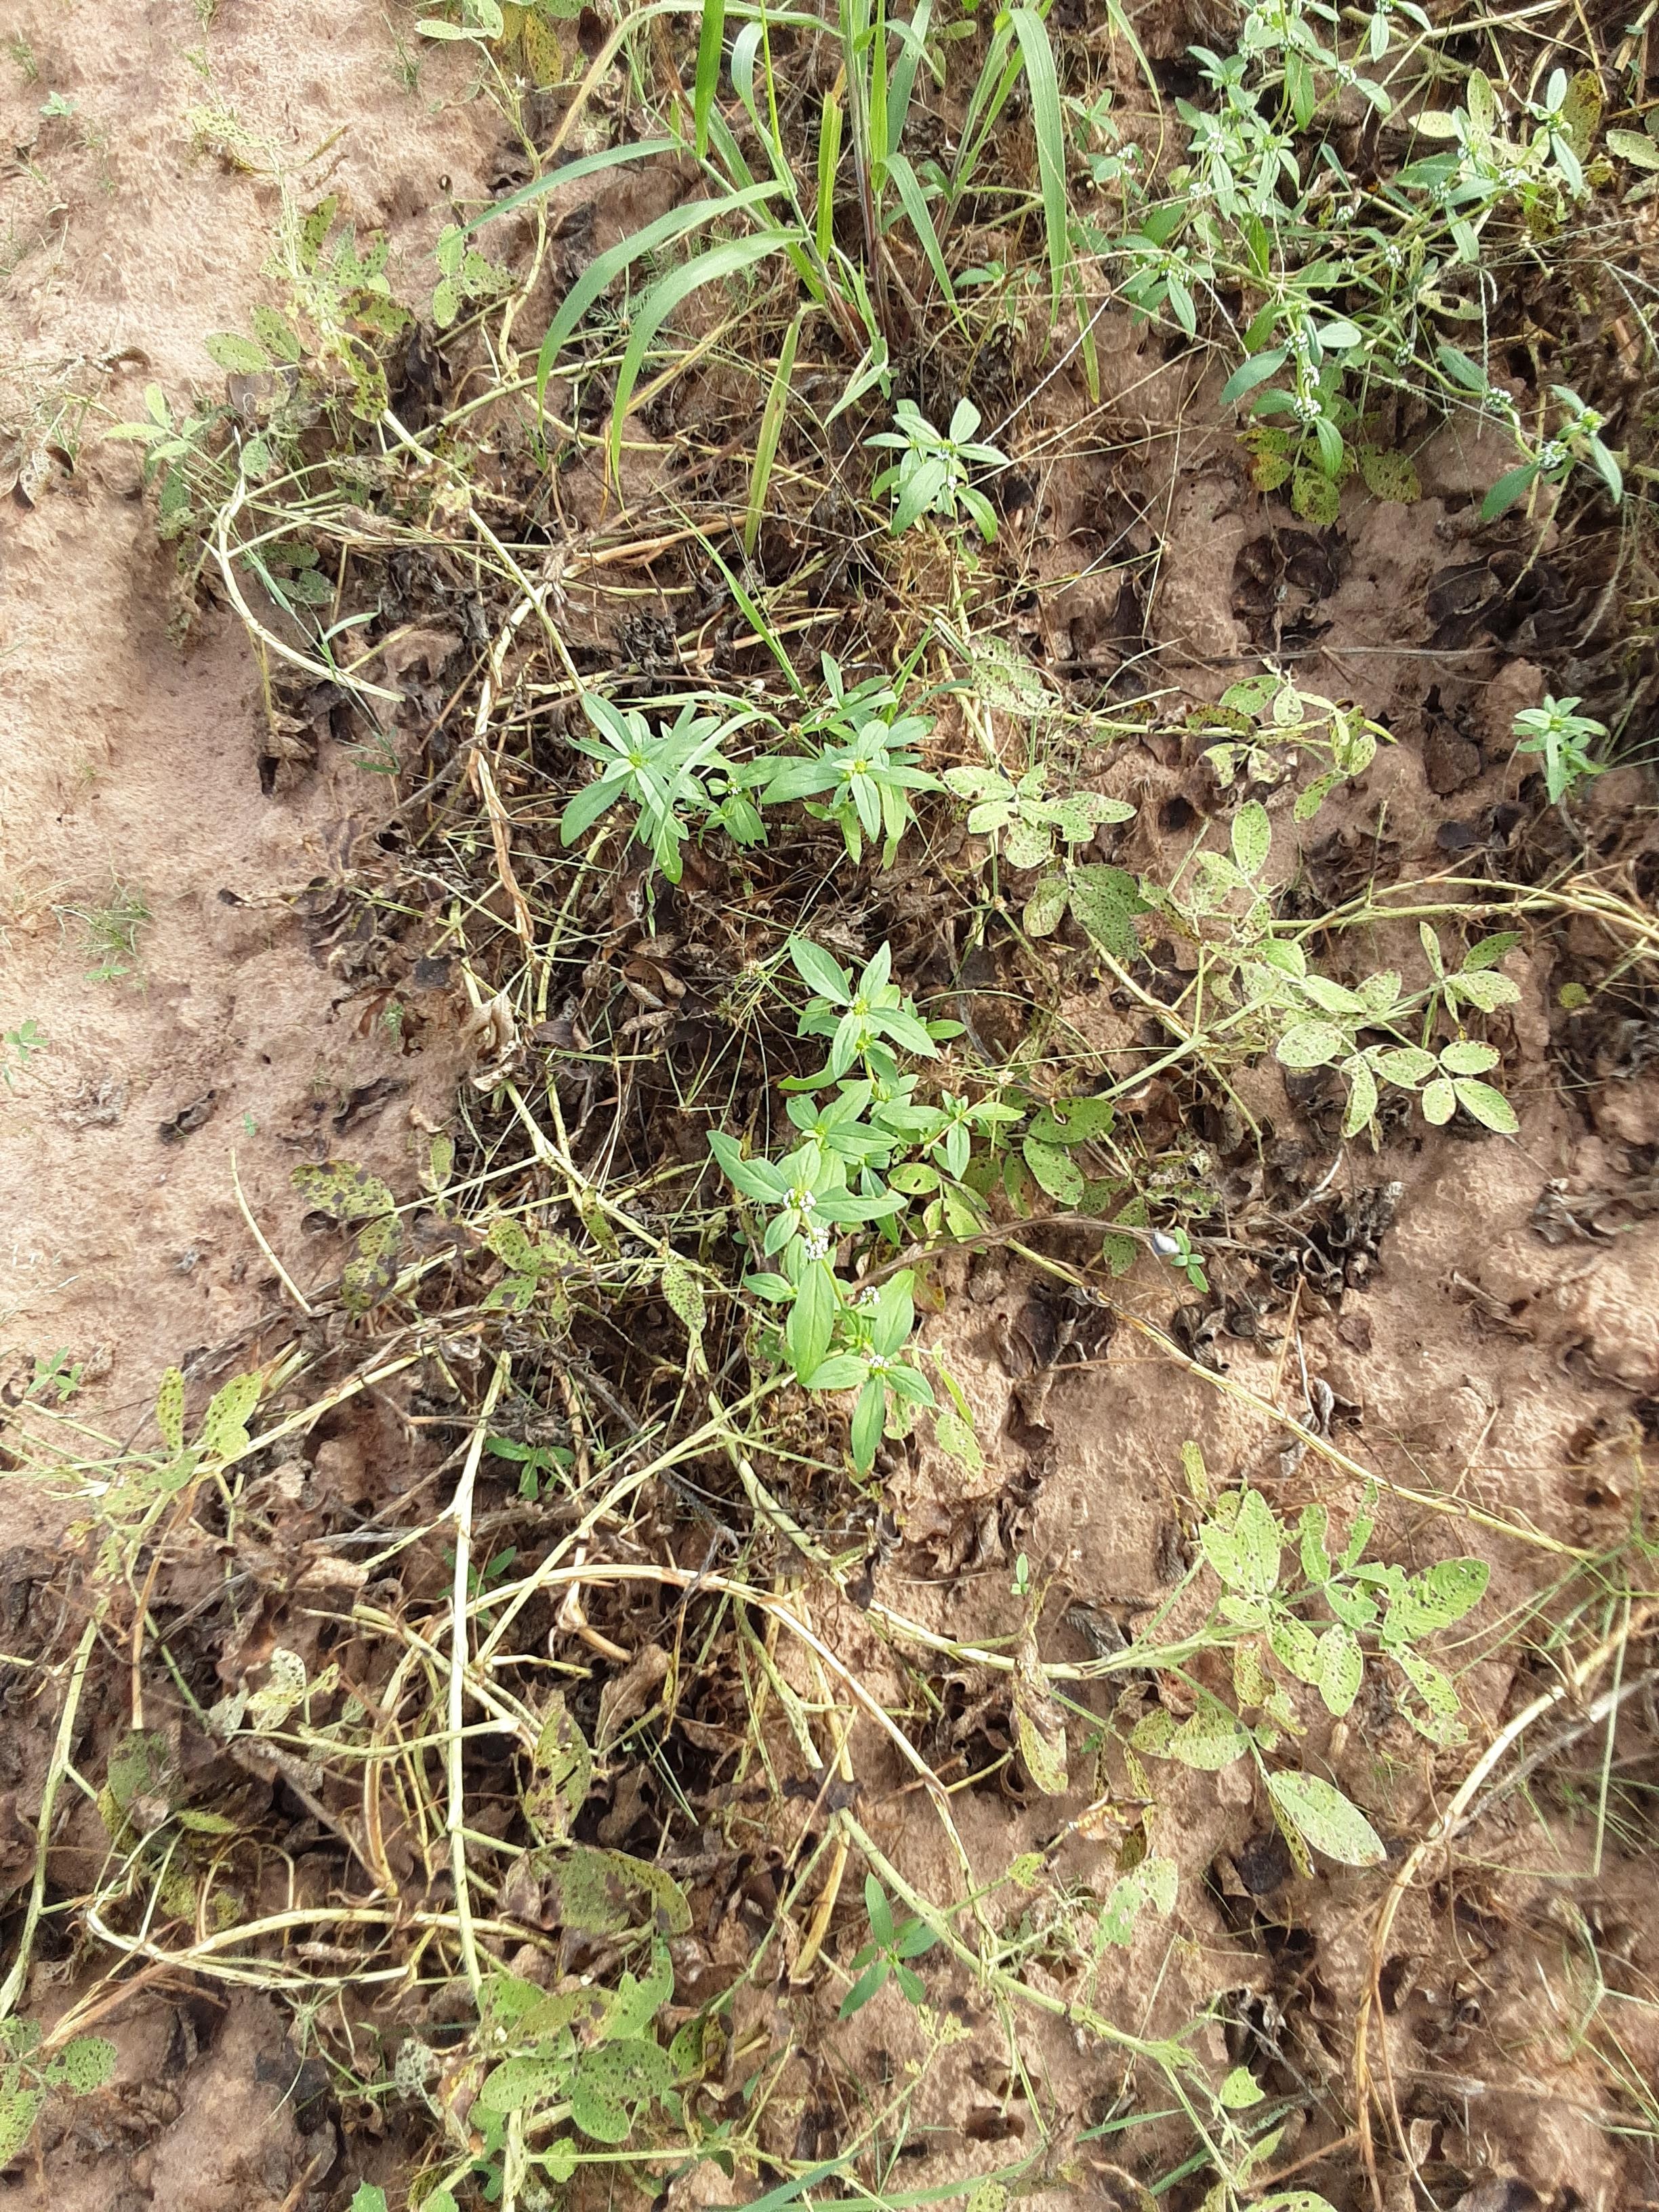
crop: groundnut
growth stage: flowering
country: Senegal
